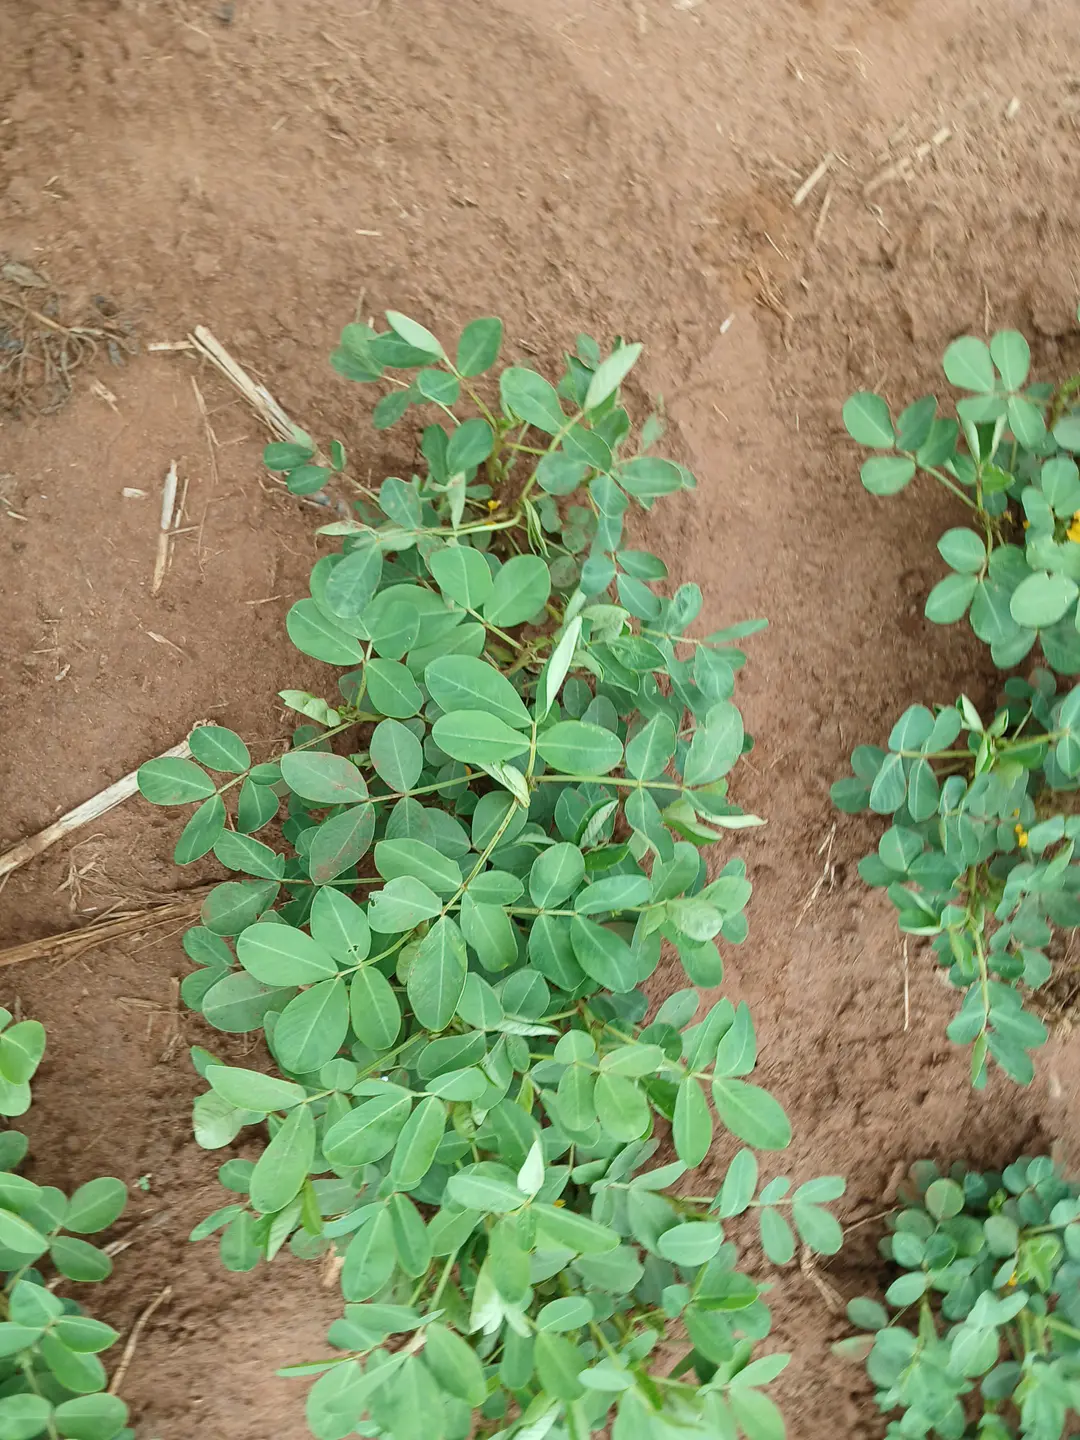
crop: groundnut
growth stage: flowering
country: Kenya
